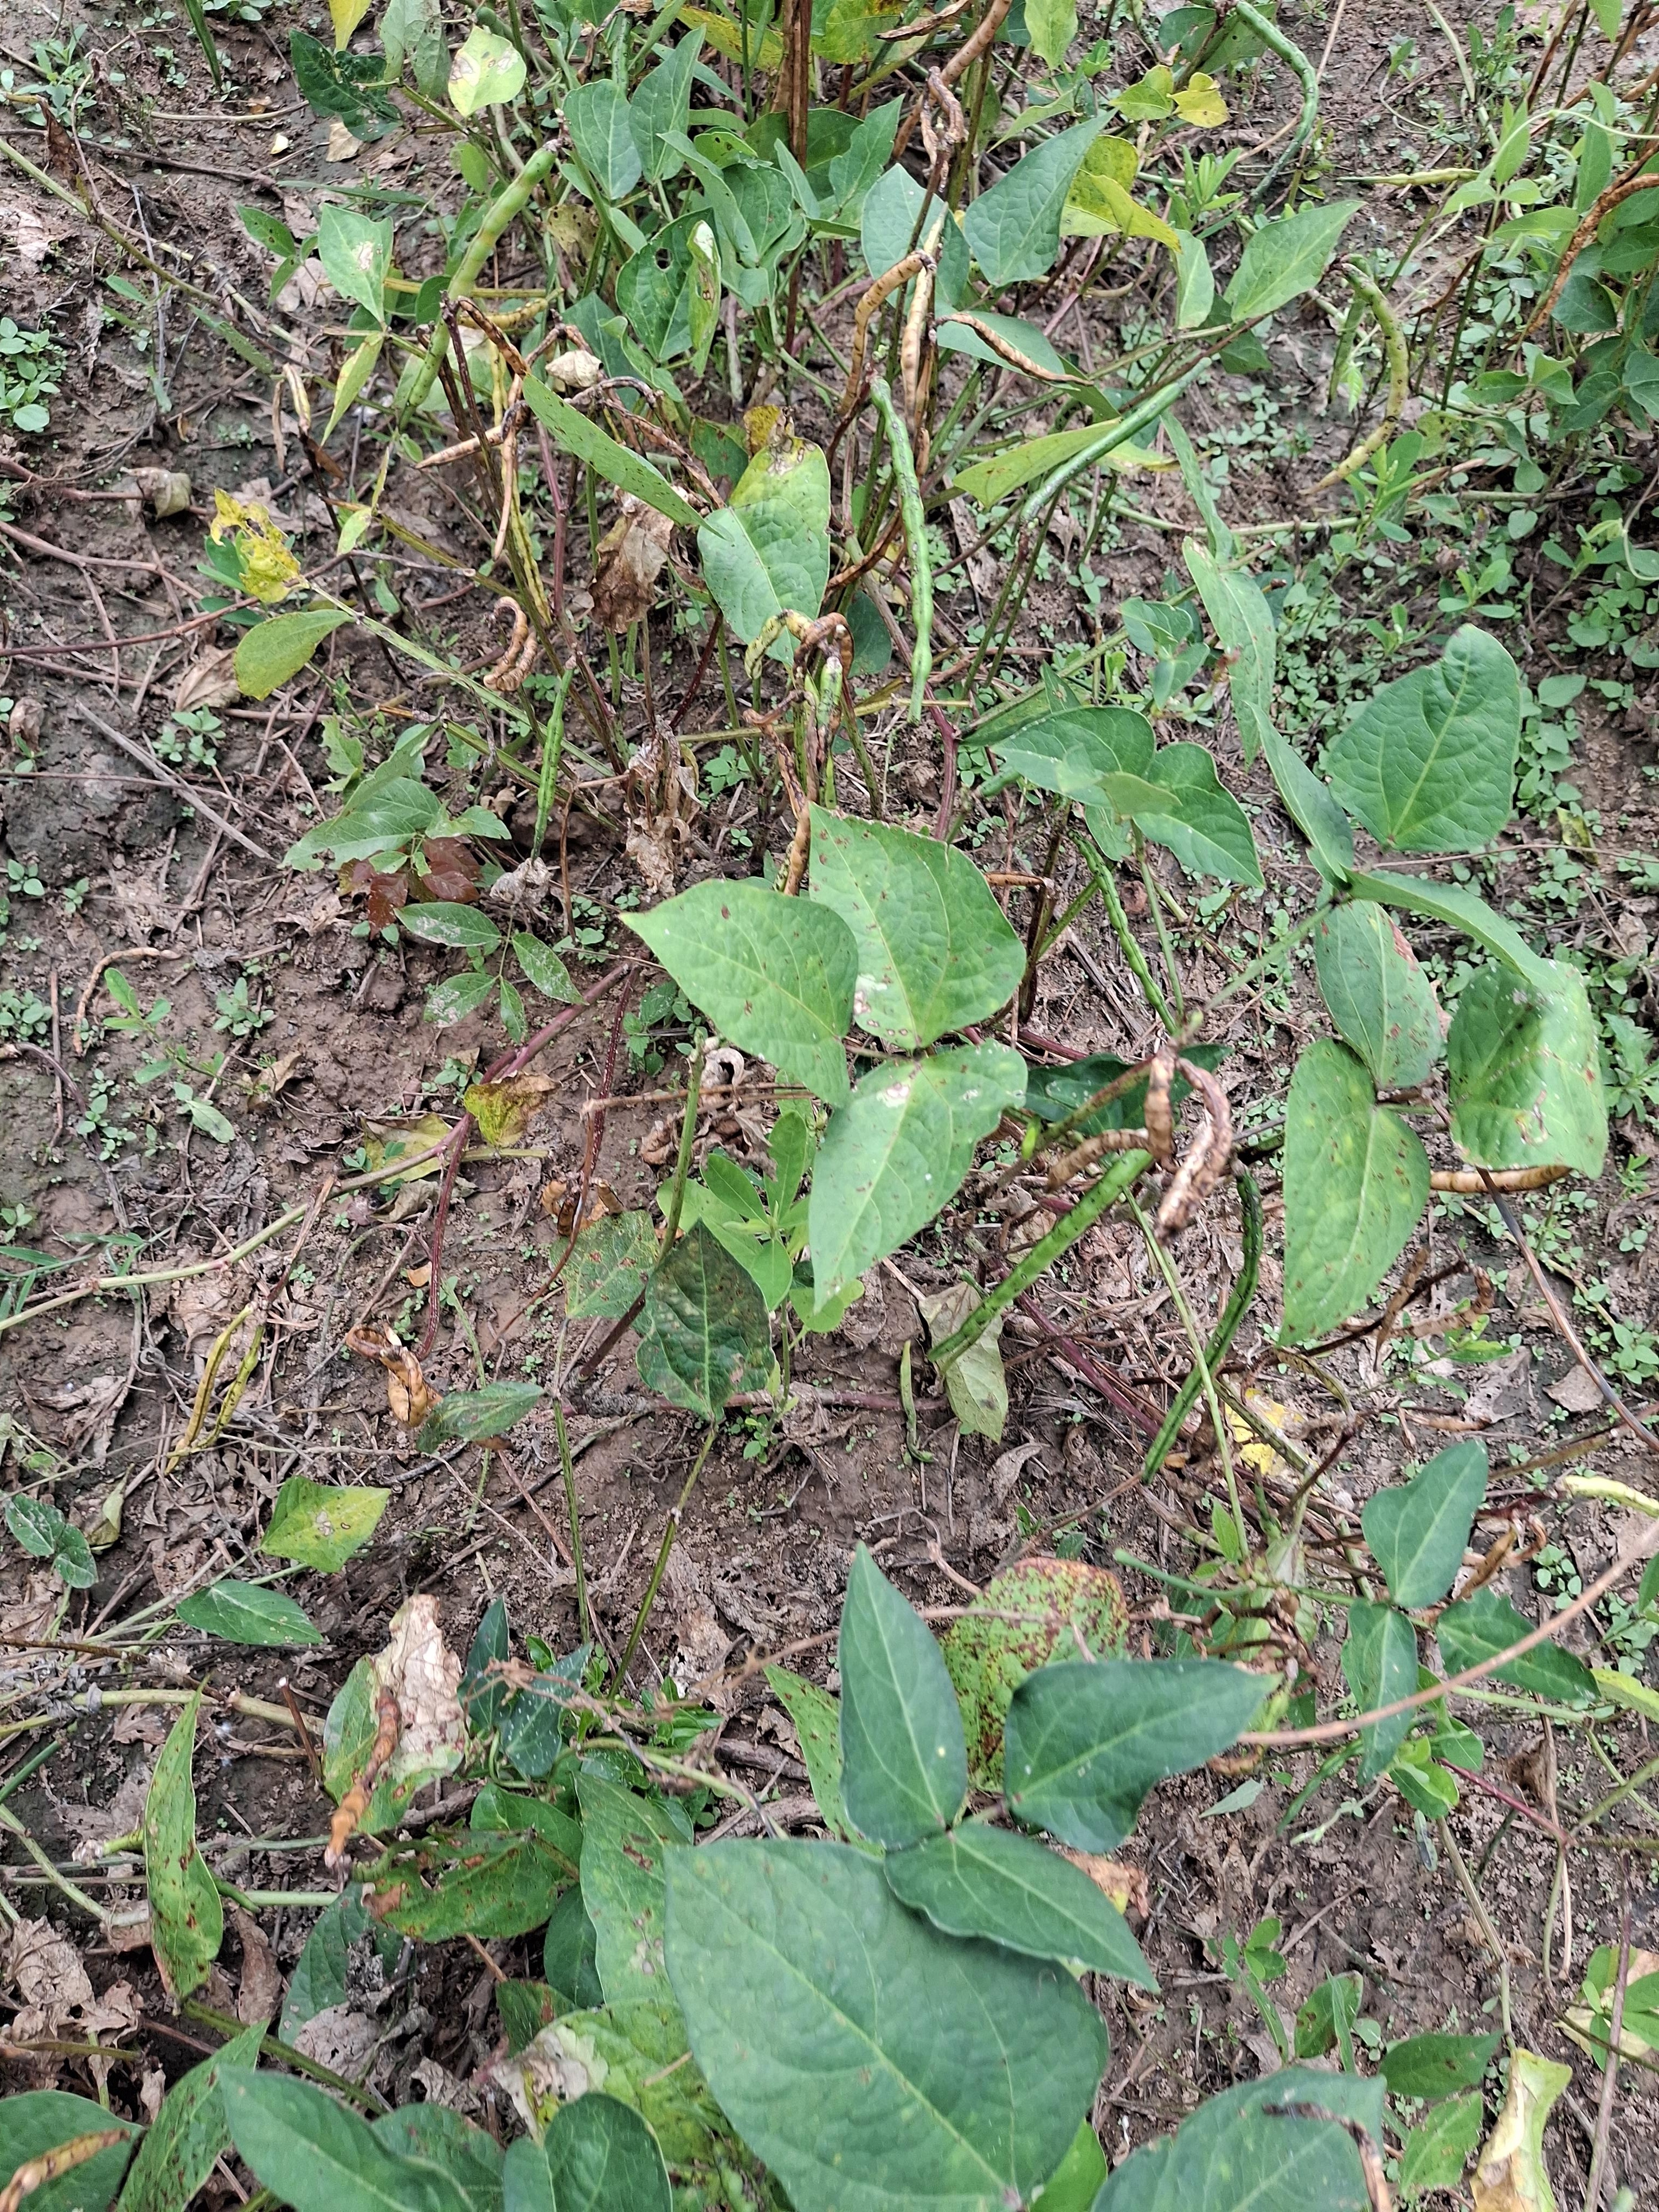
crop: cowpea
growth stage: maturity
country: Nigeria
